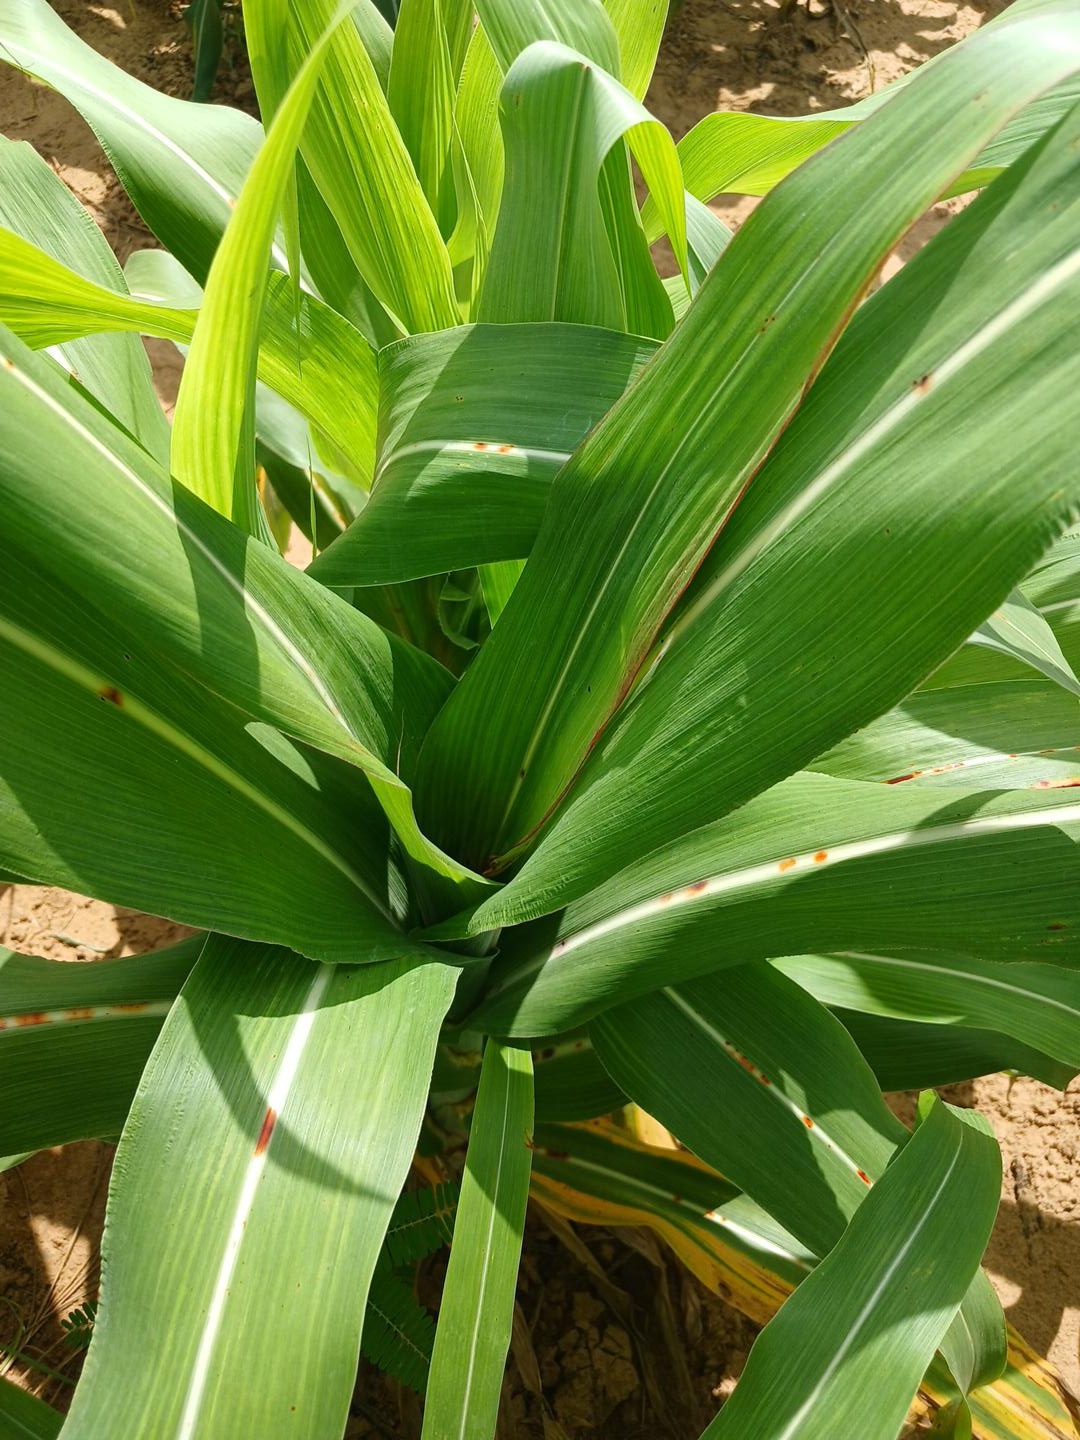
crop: sorghum
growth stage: vegetative
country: Senegal
